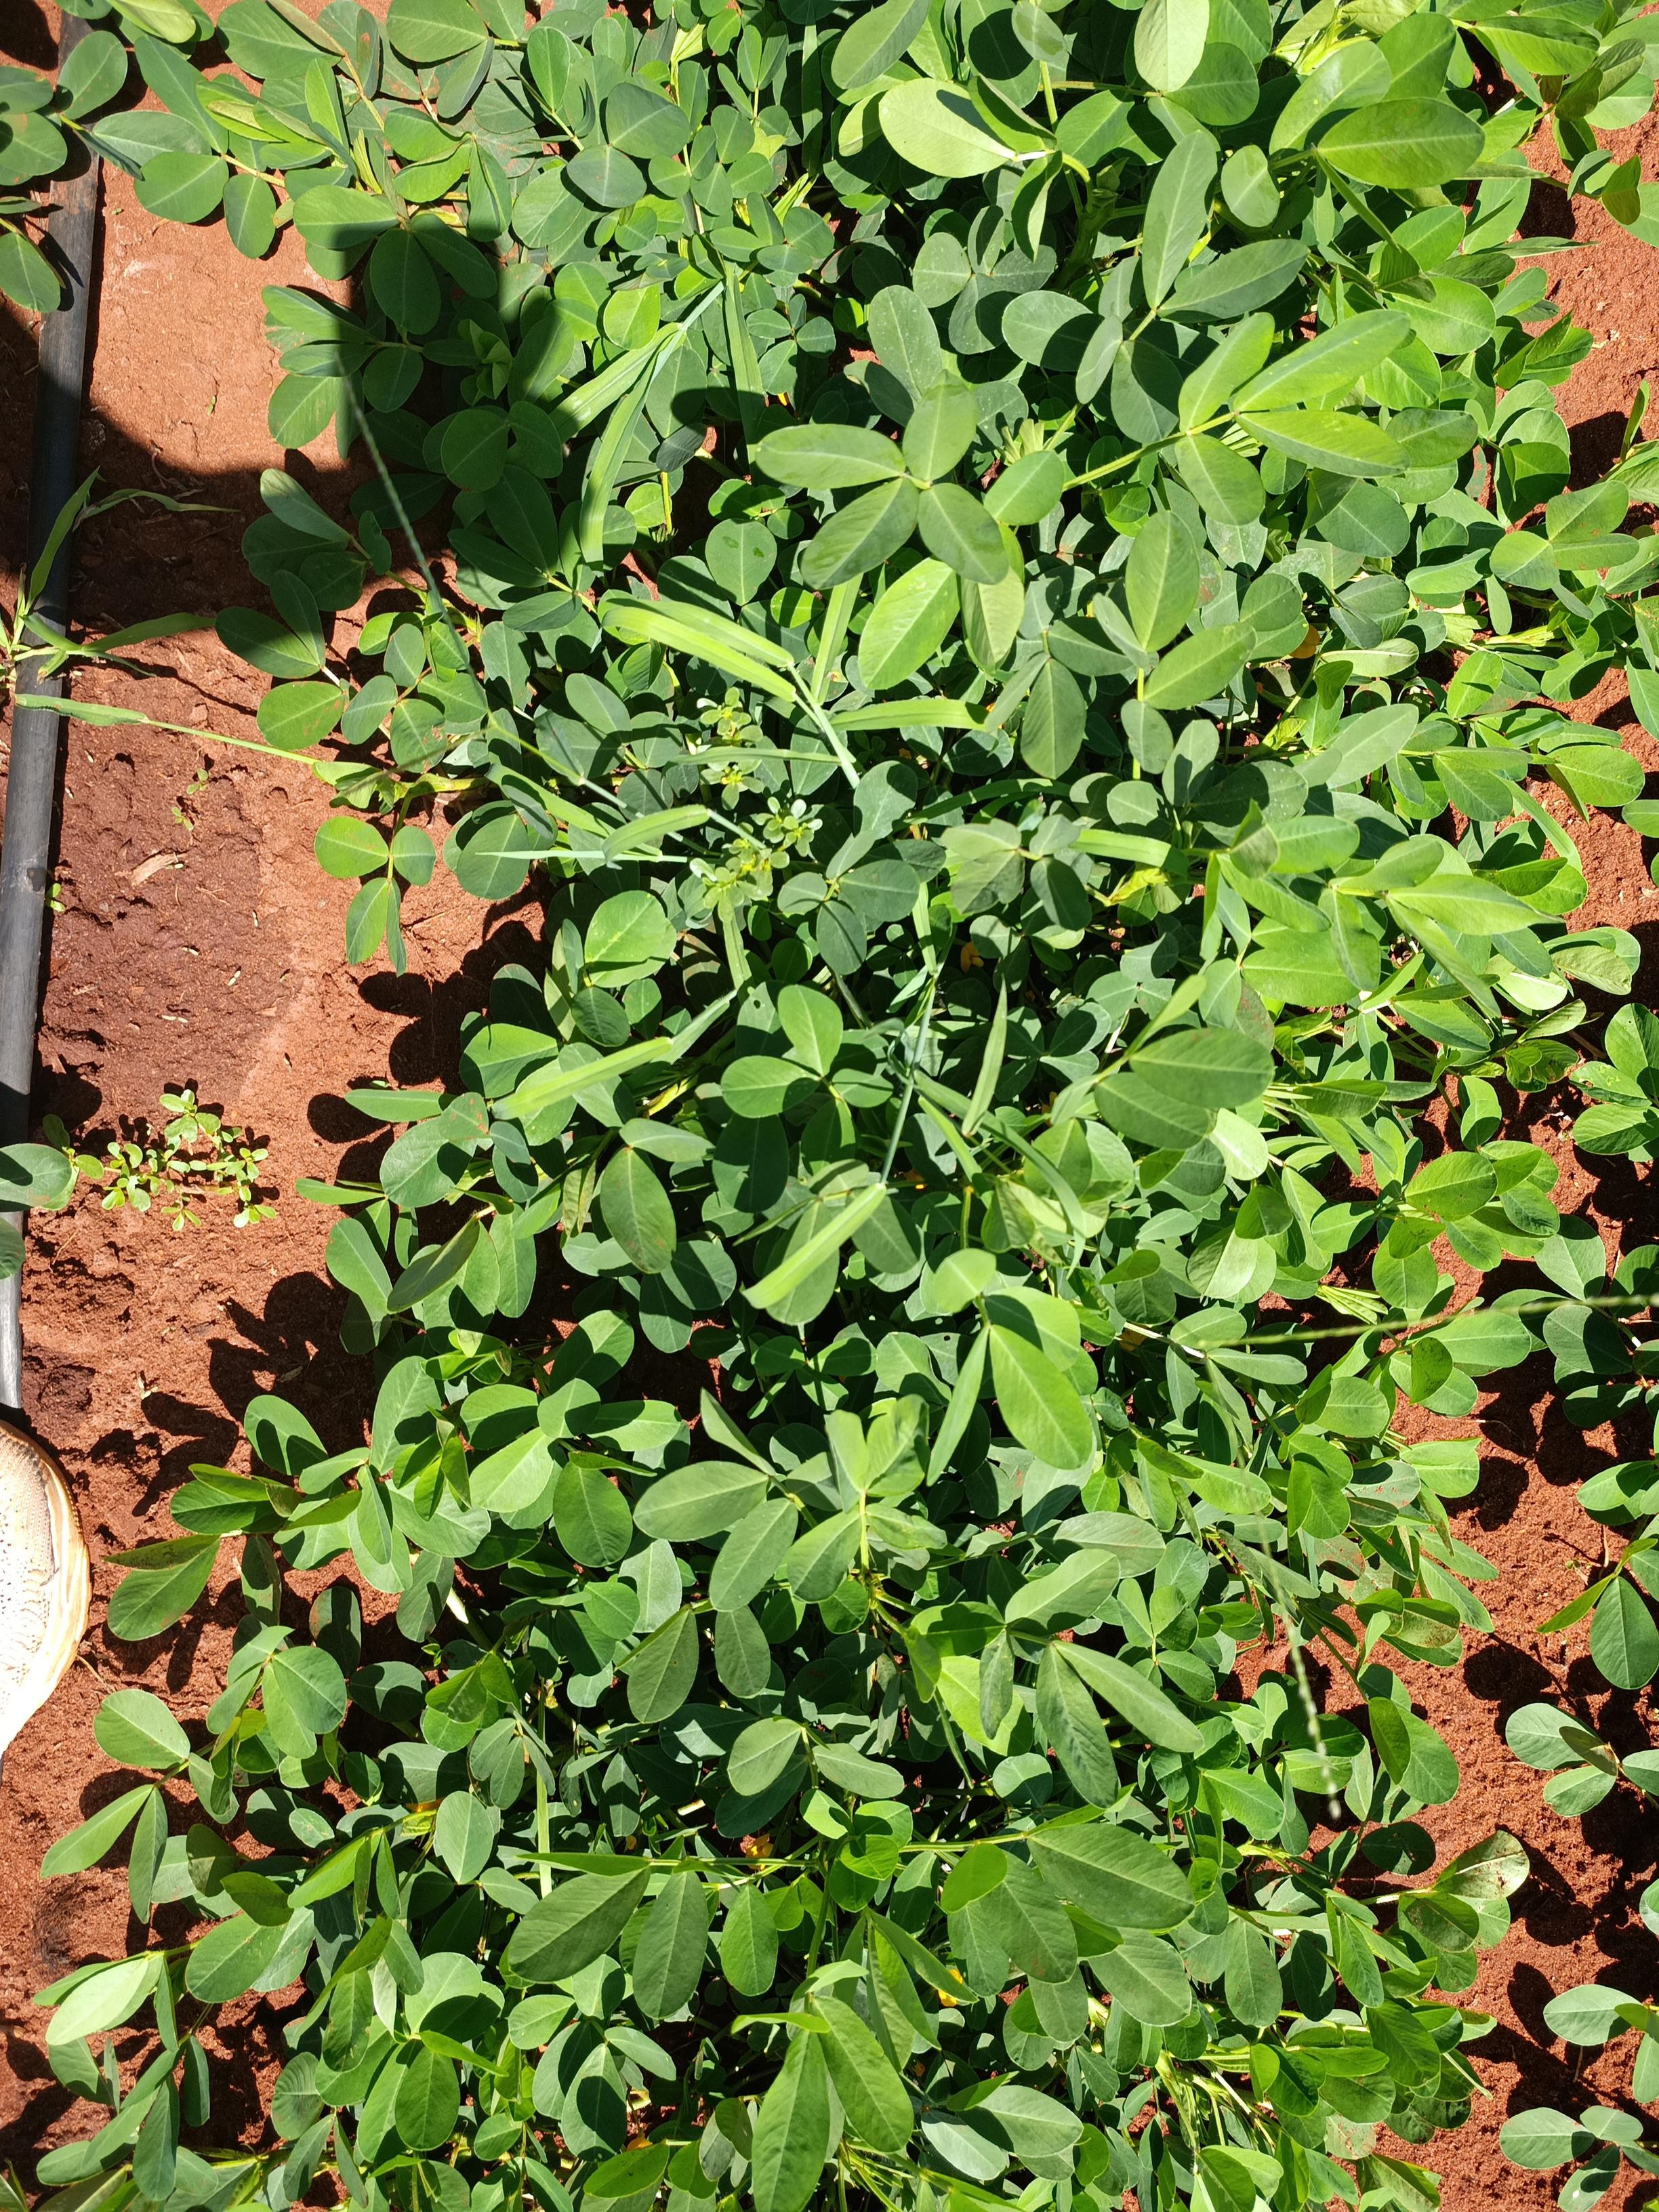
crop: groundnut
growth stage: flowering
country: Kenya
